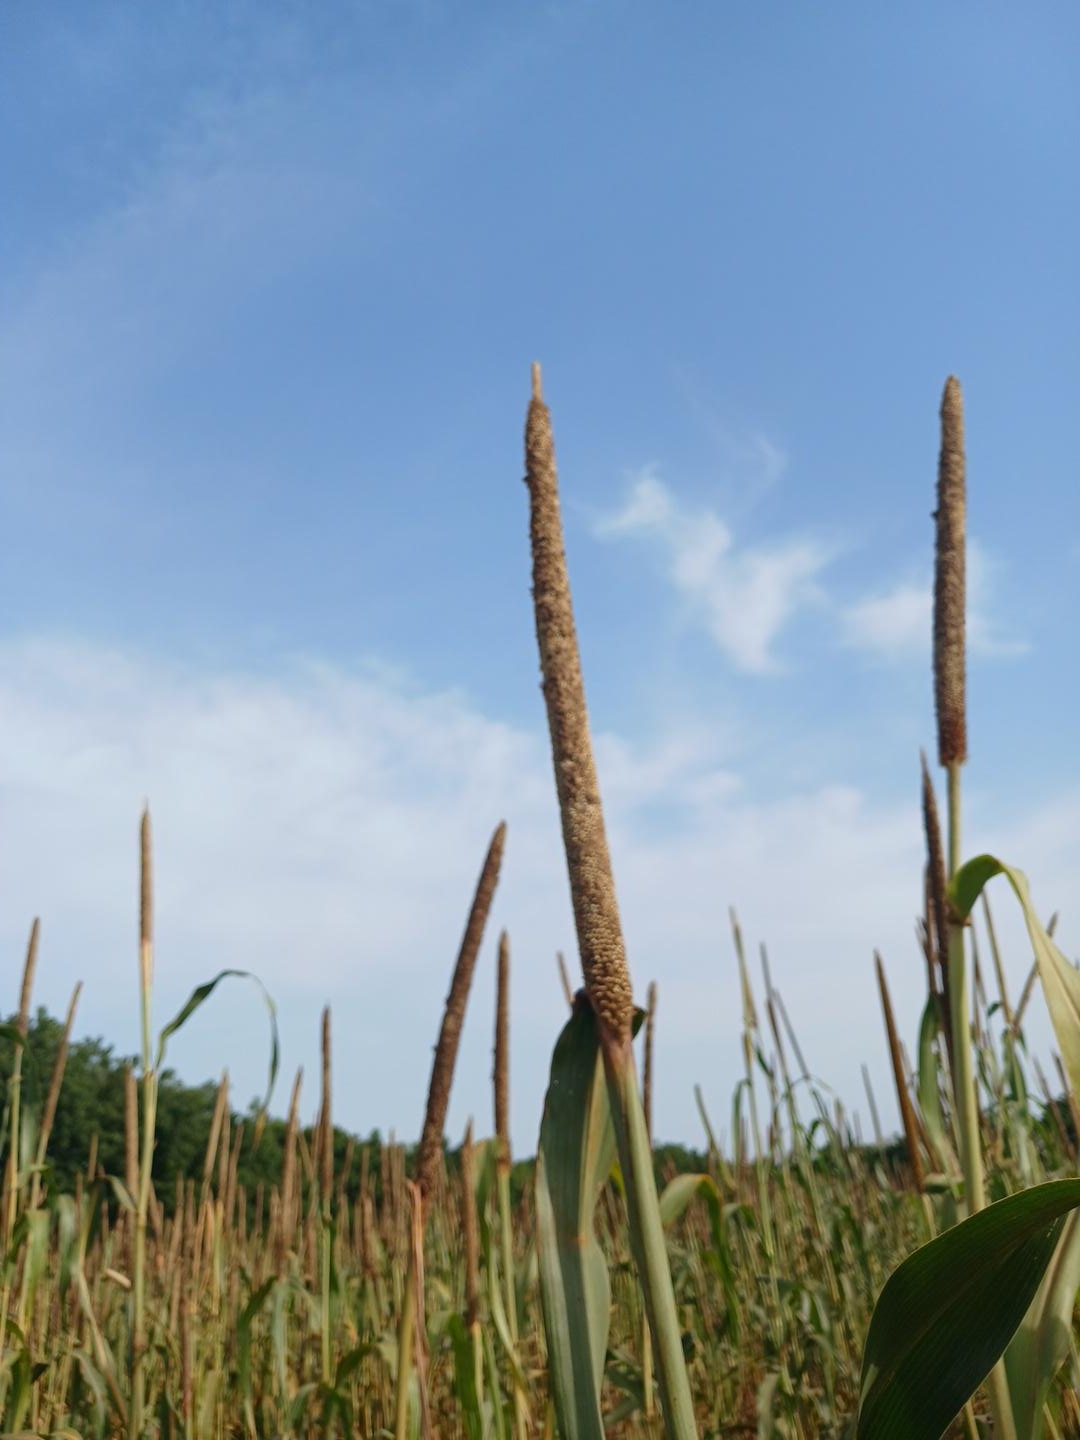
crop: pearl millet
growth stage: maturity
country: Senegal
